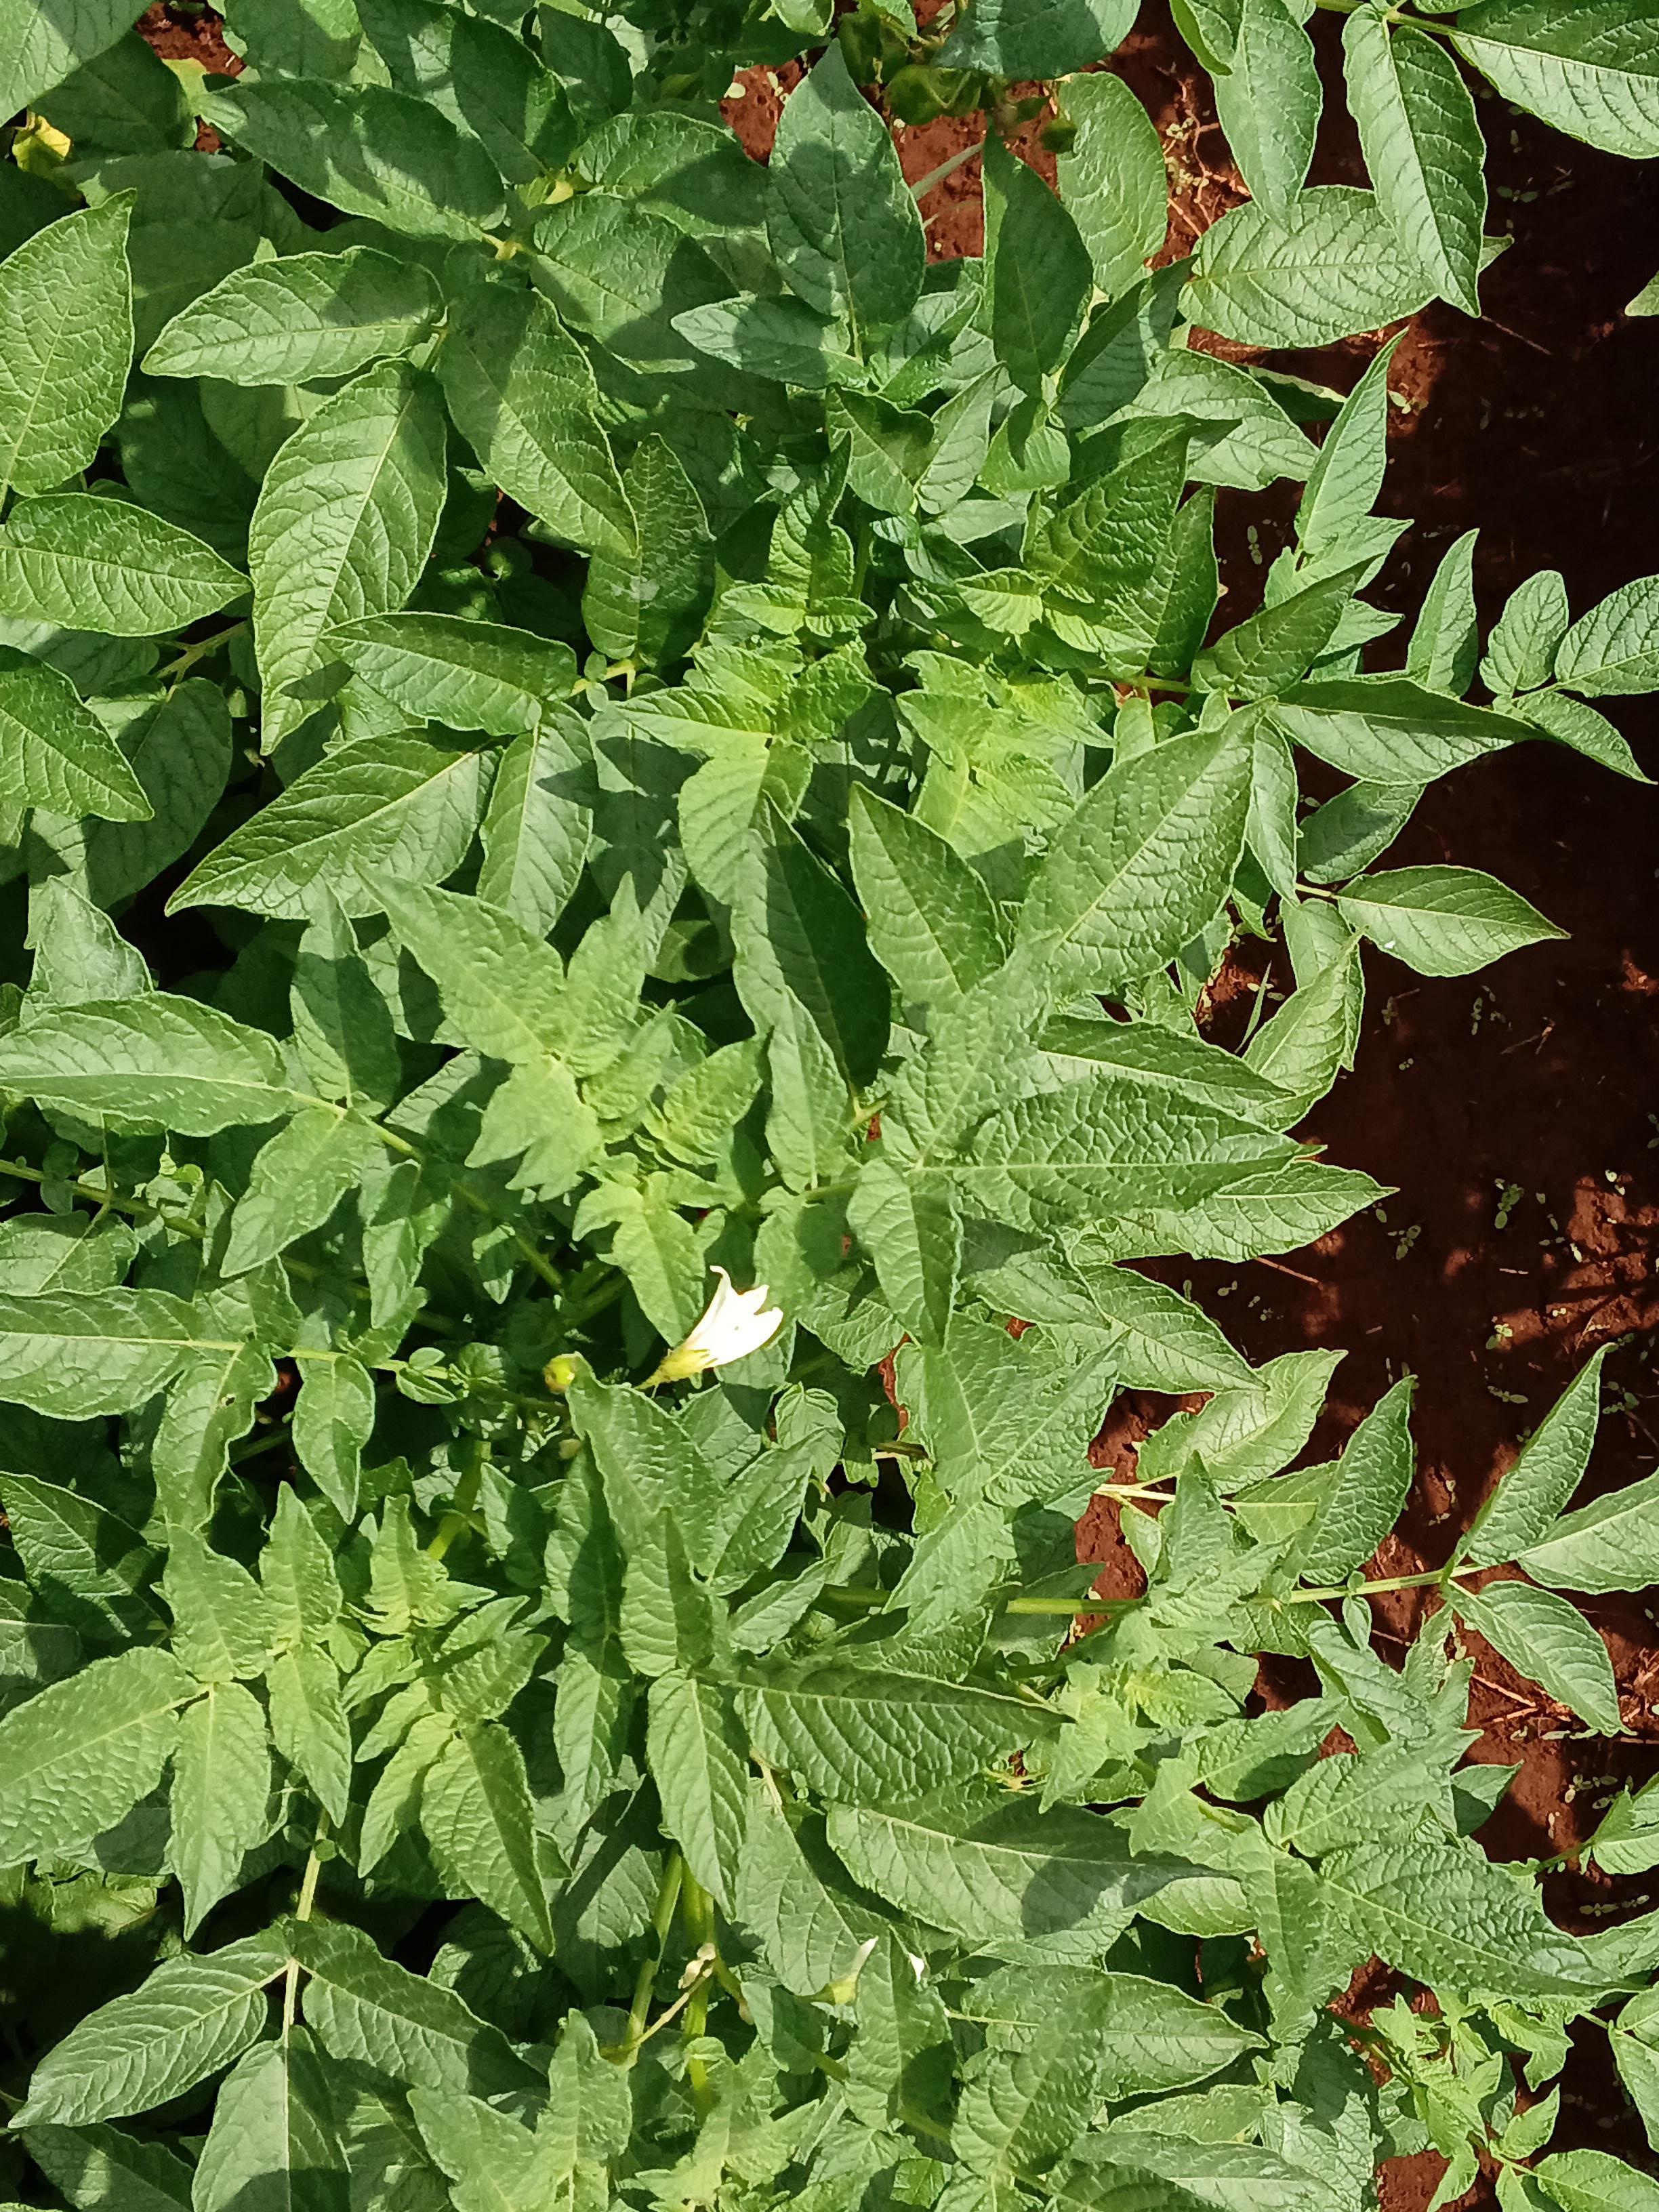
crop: potato
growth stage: flowering
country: Kenya
